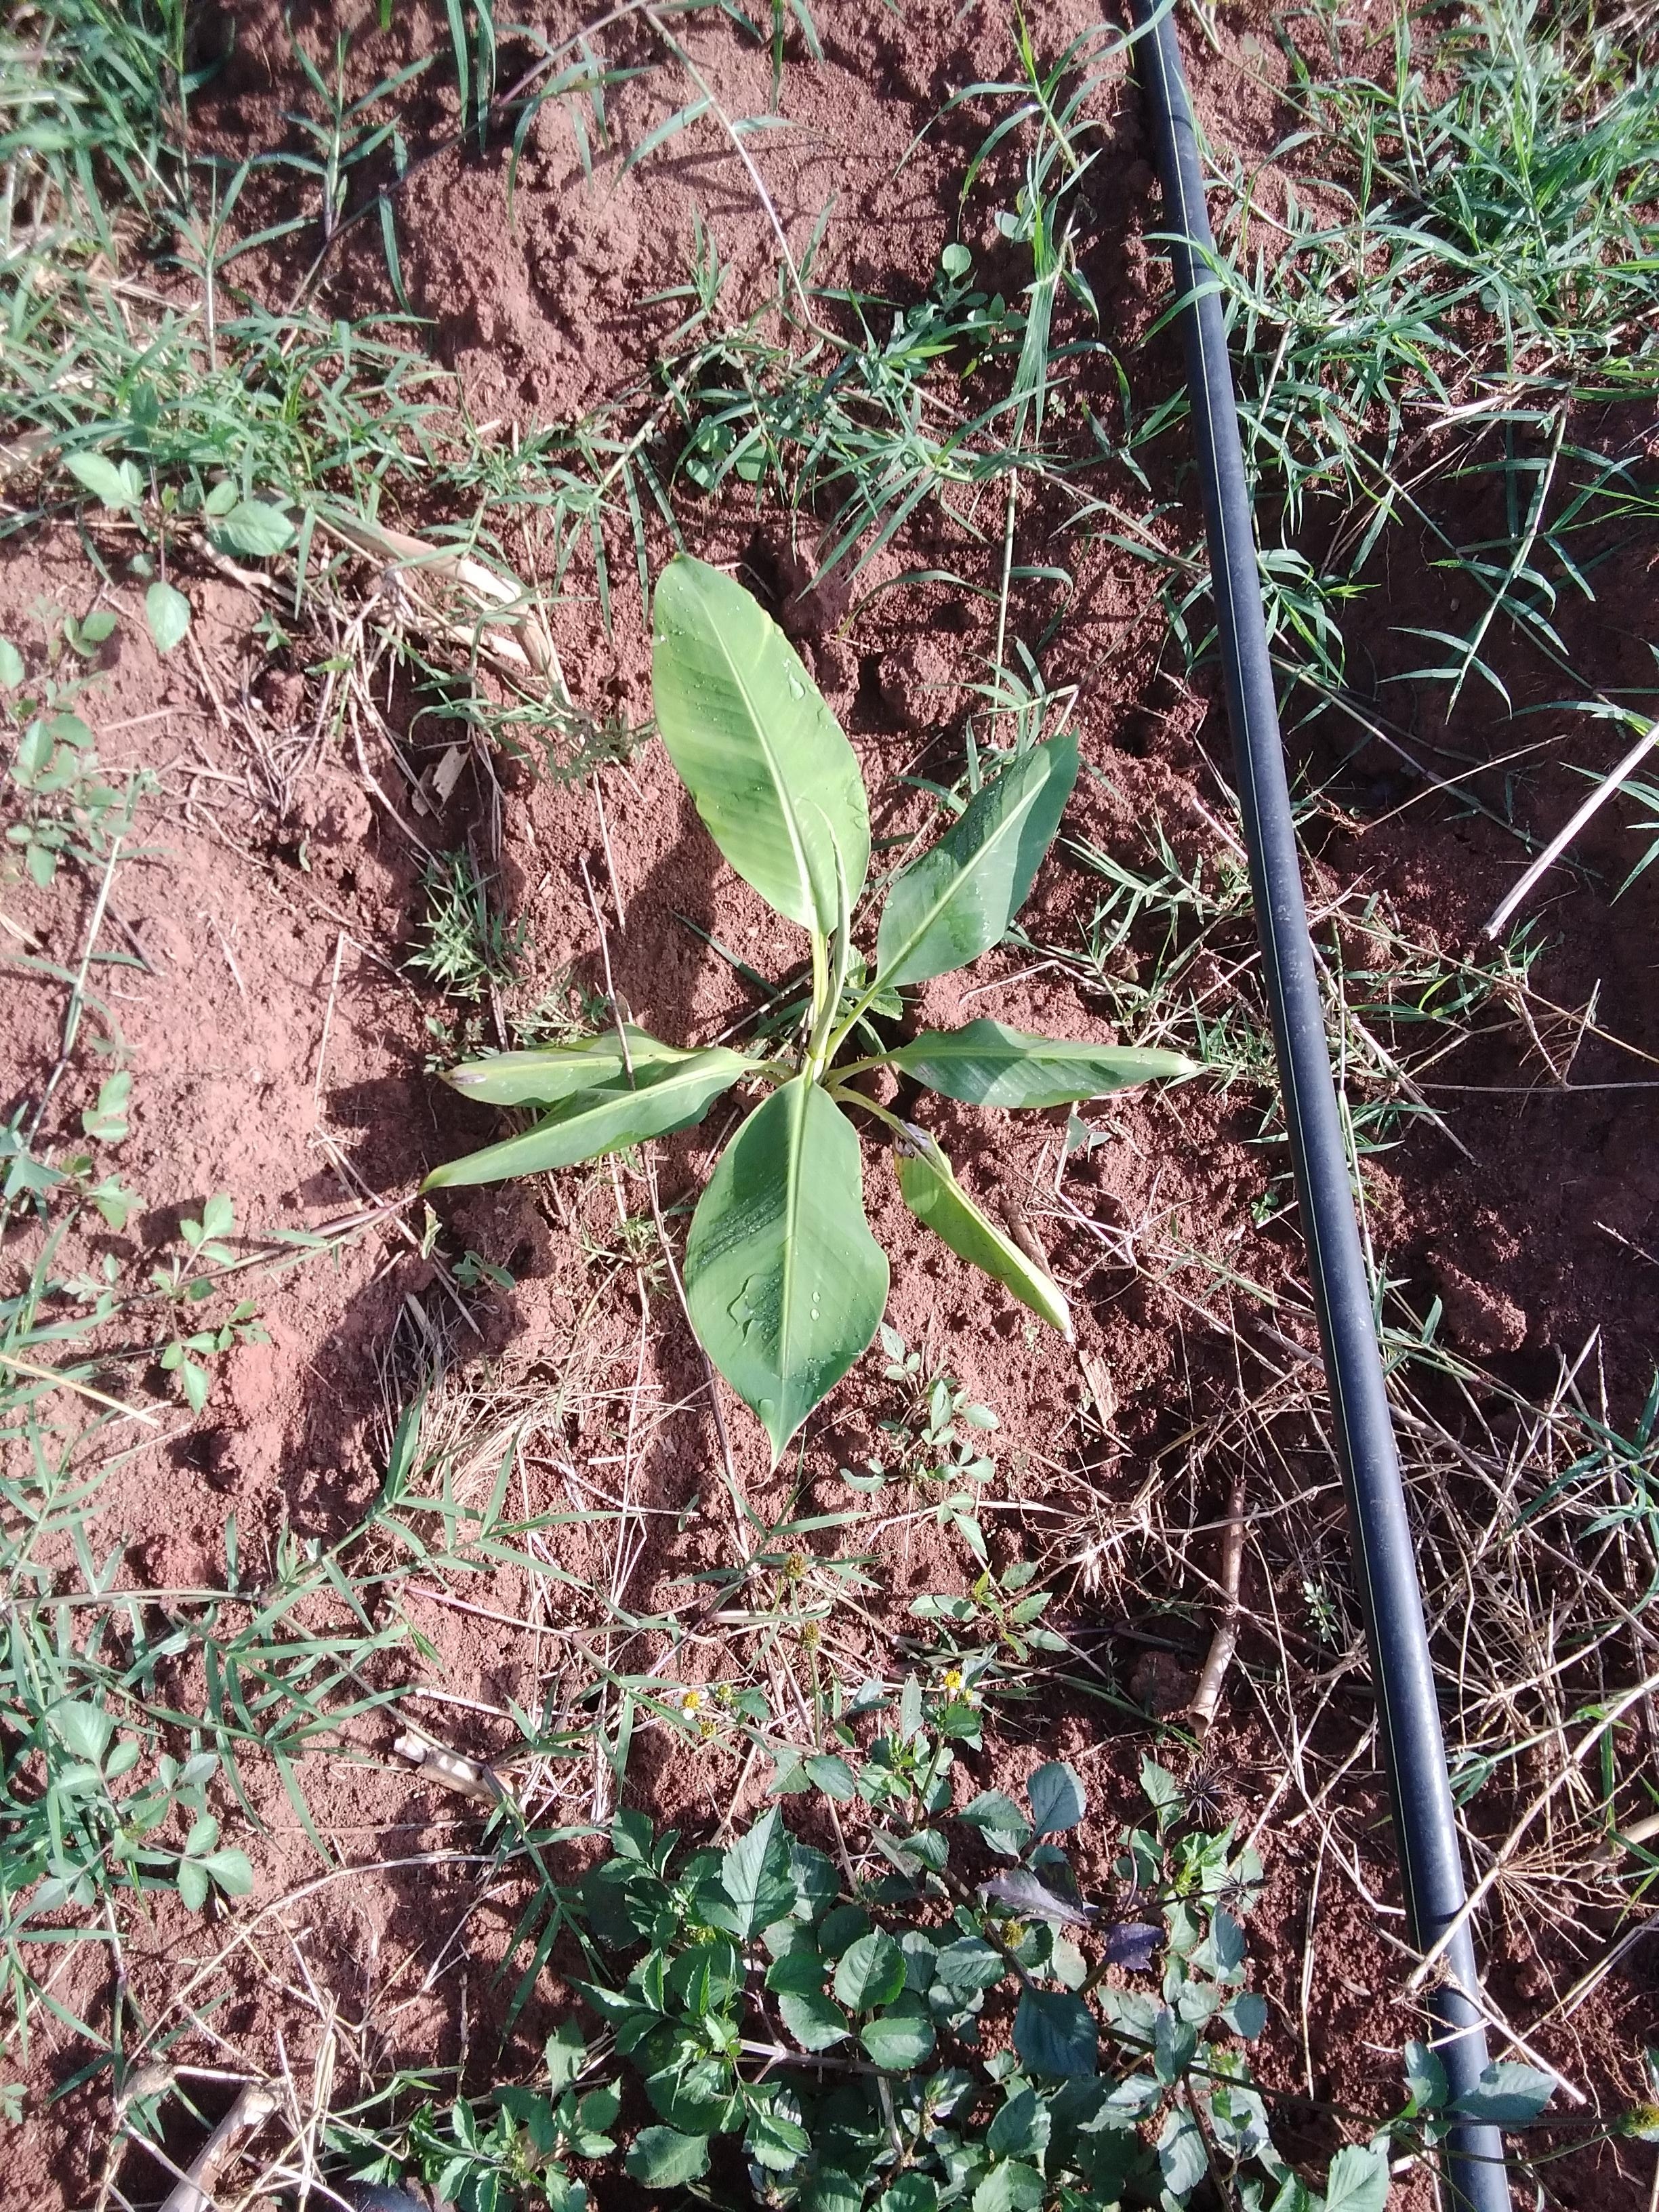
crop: banana
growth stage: vegetative
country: Tanzania
